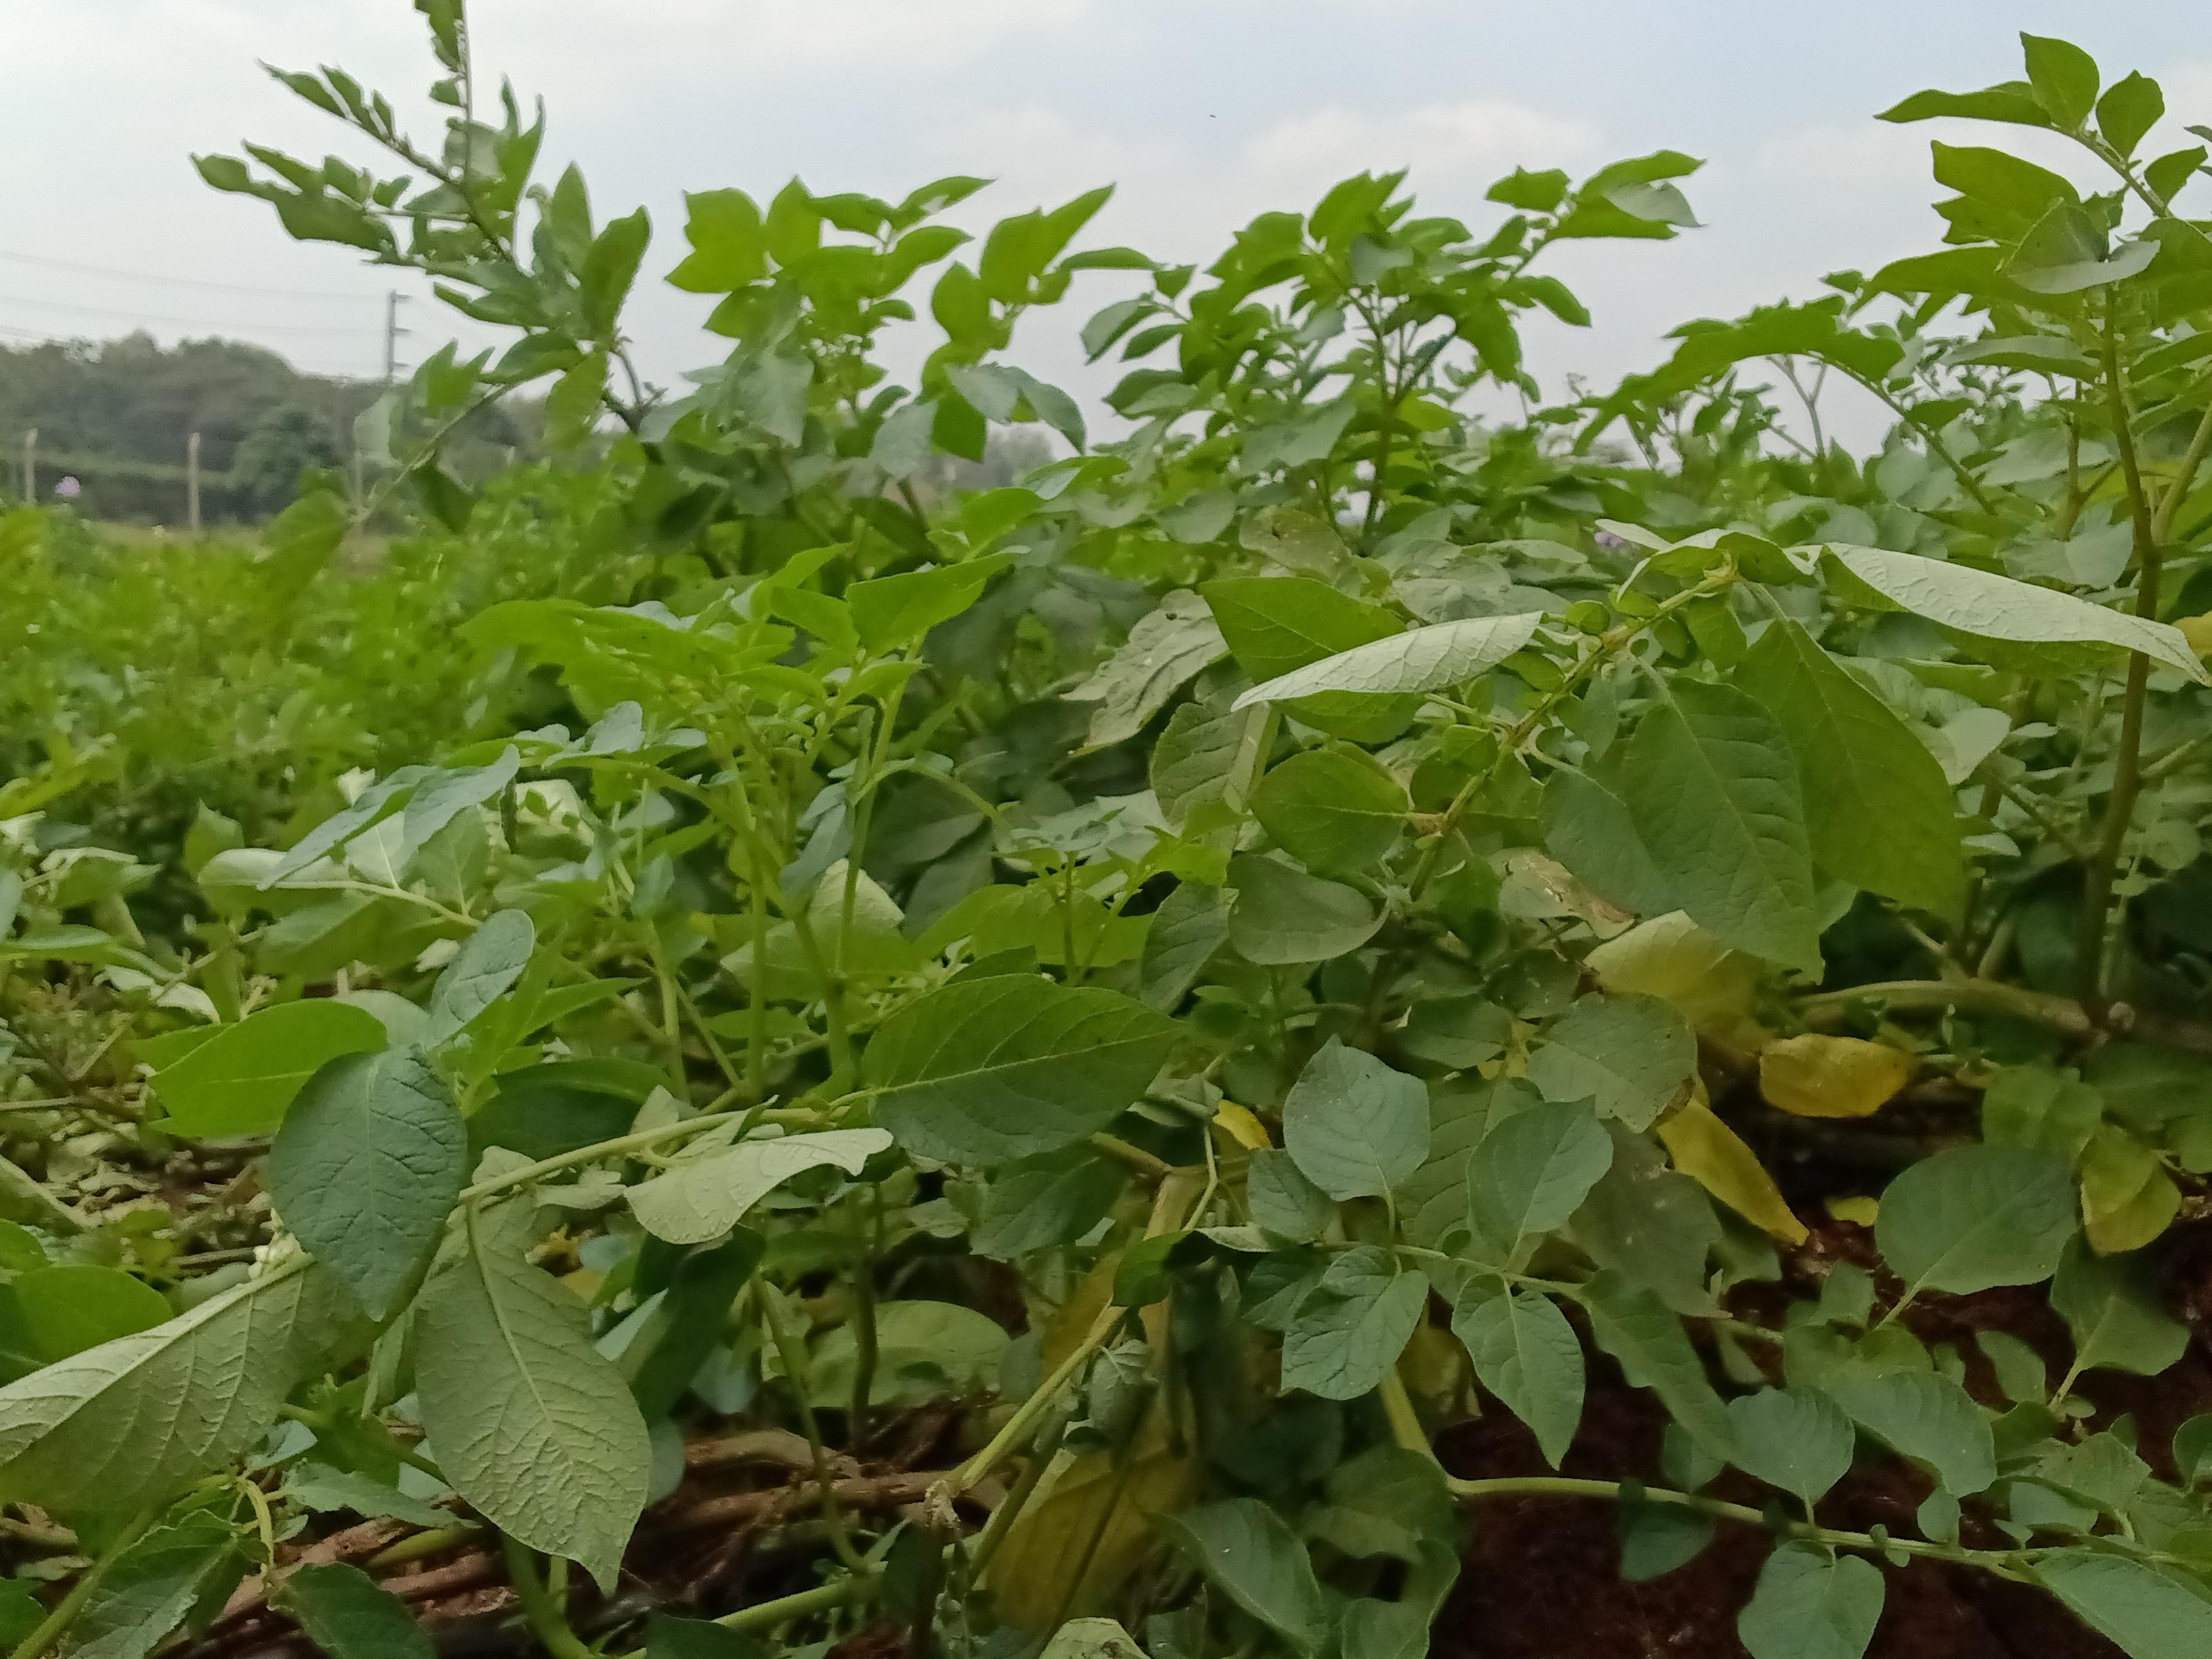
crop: potato
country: Kenya
